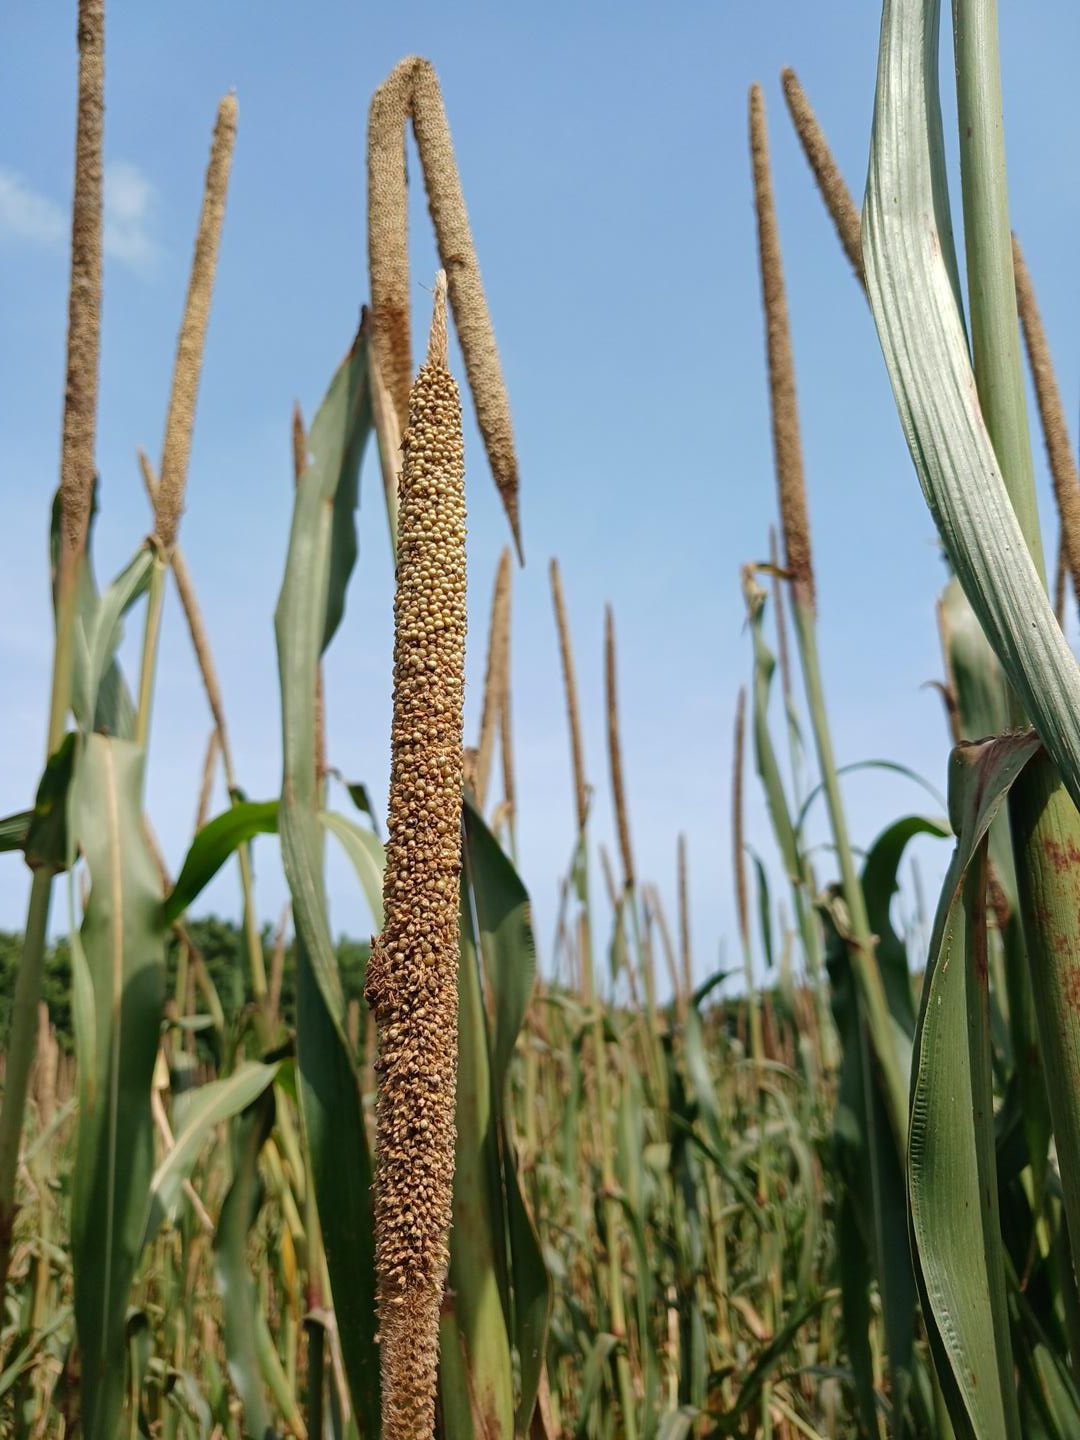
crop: pearl millet
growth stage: maturity
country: Senegal
